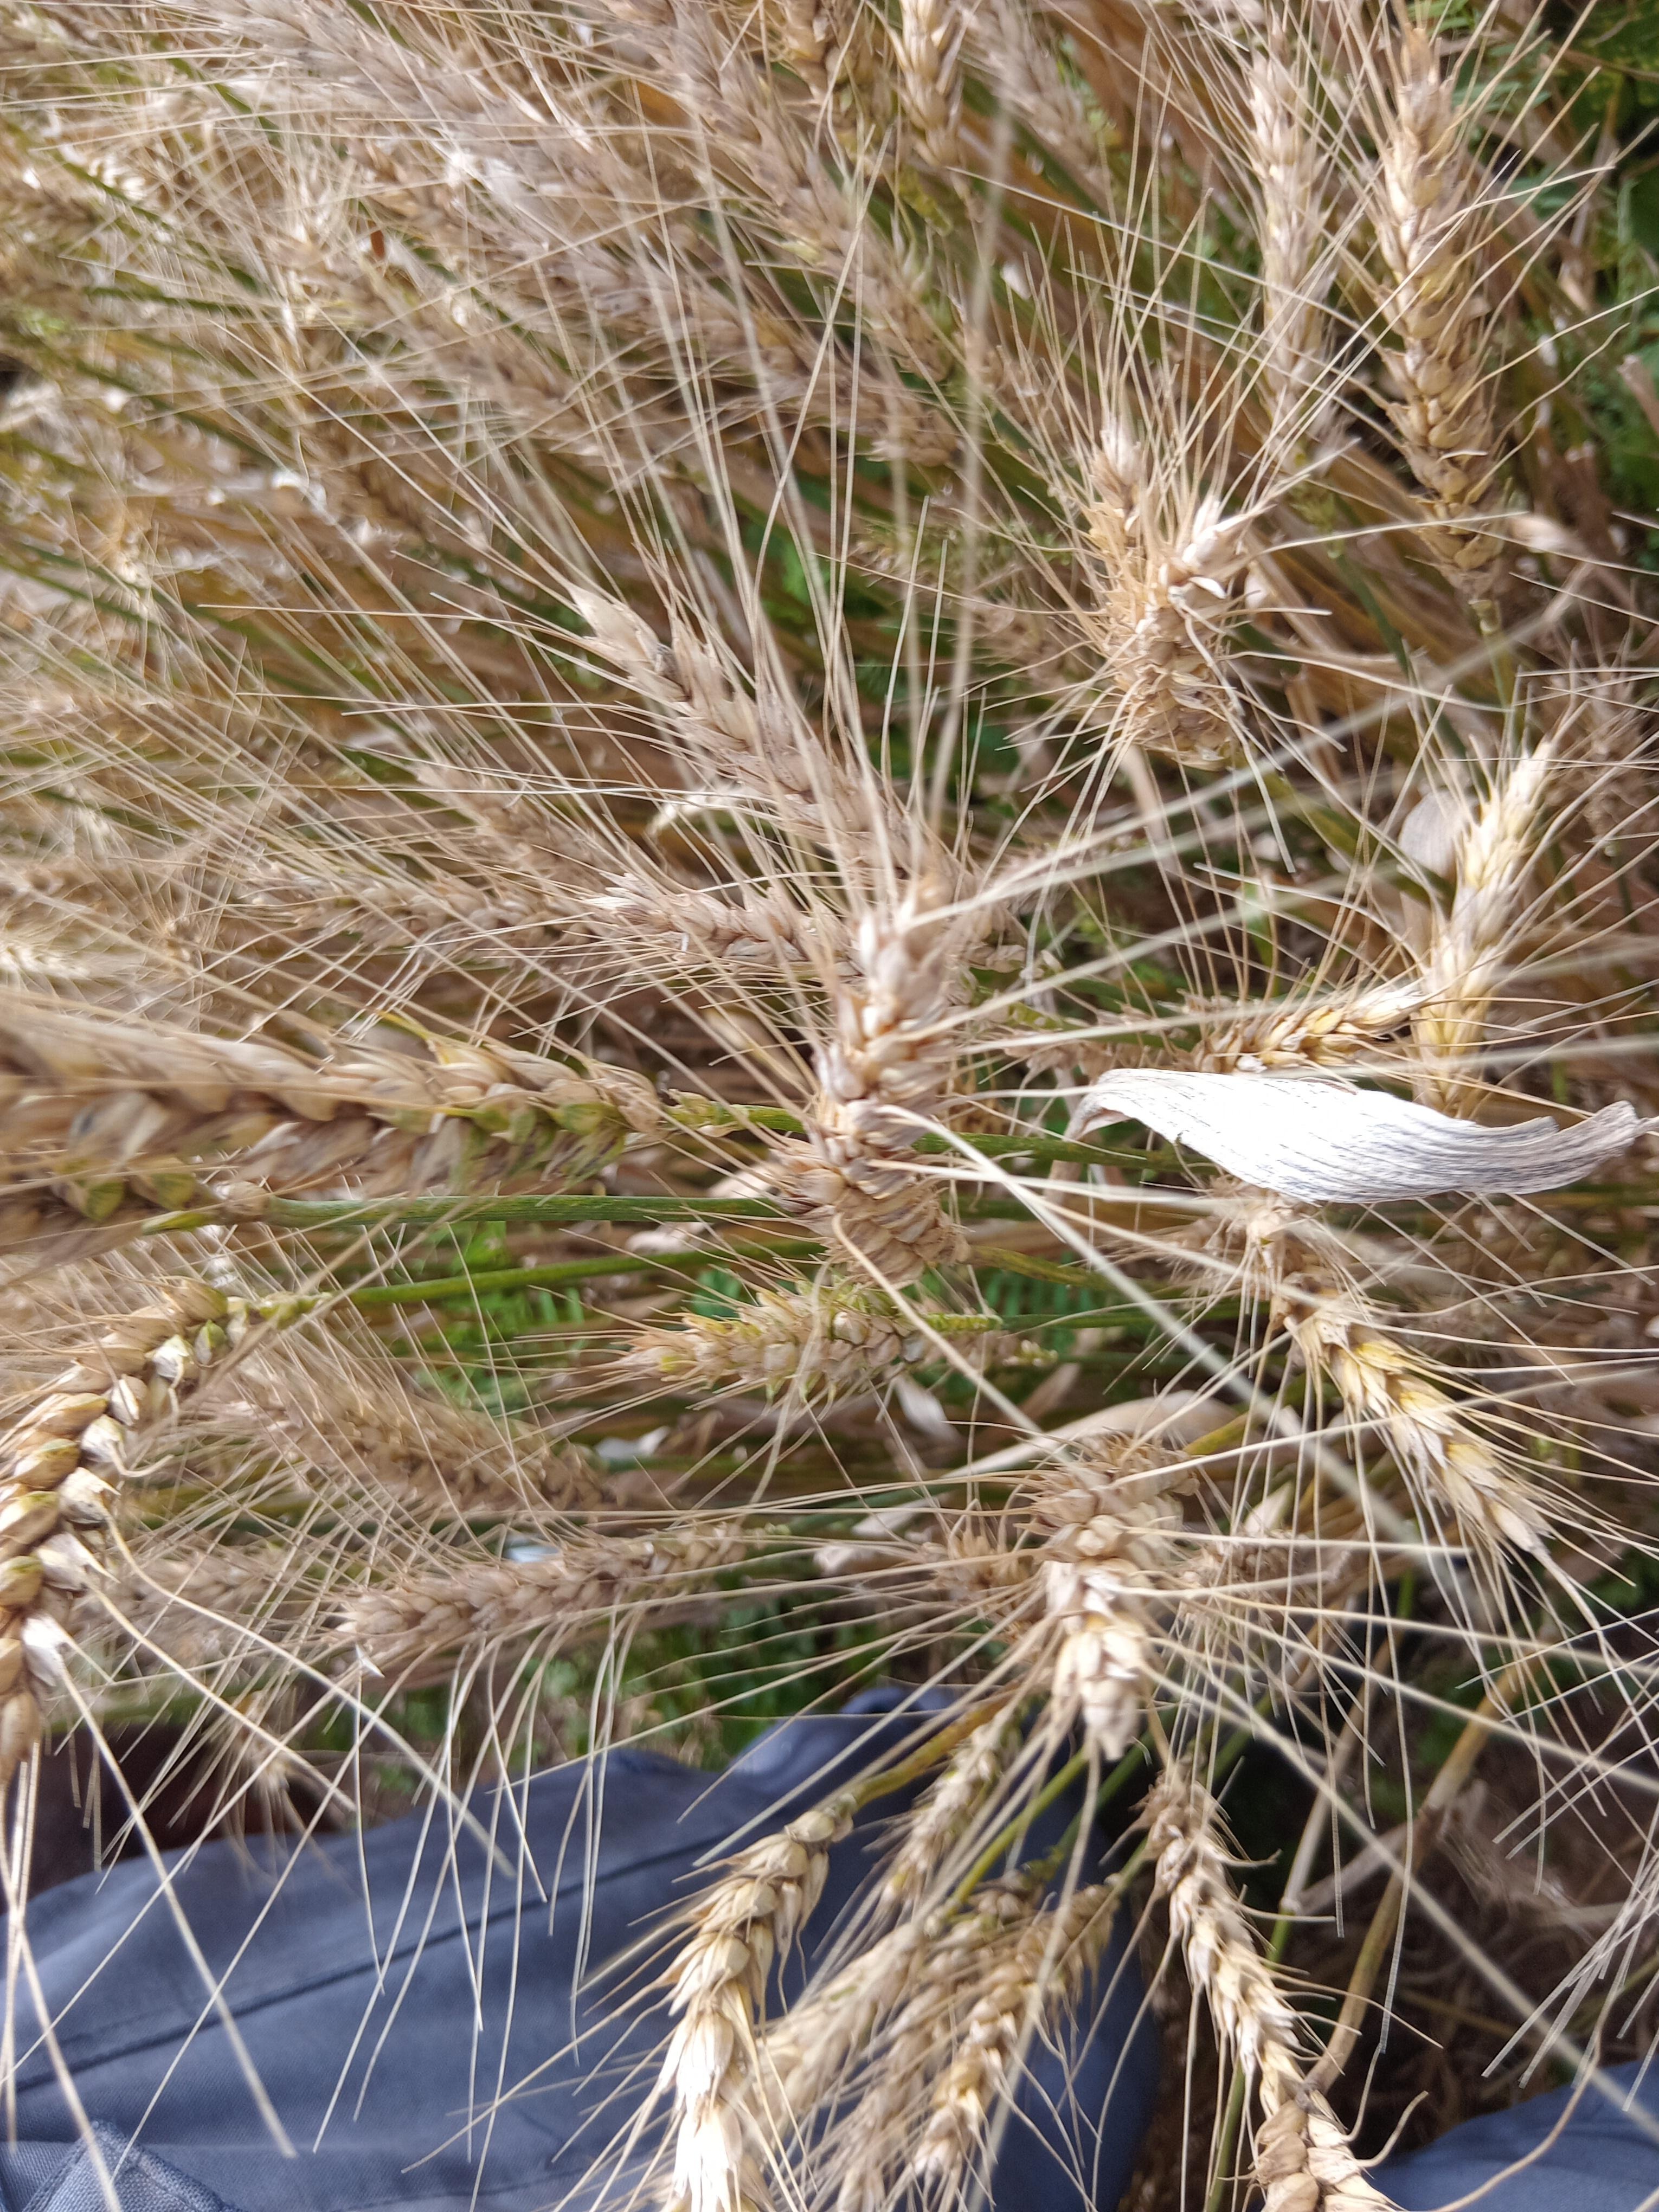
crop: wheat
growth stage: maturity
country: Kenya
